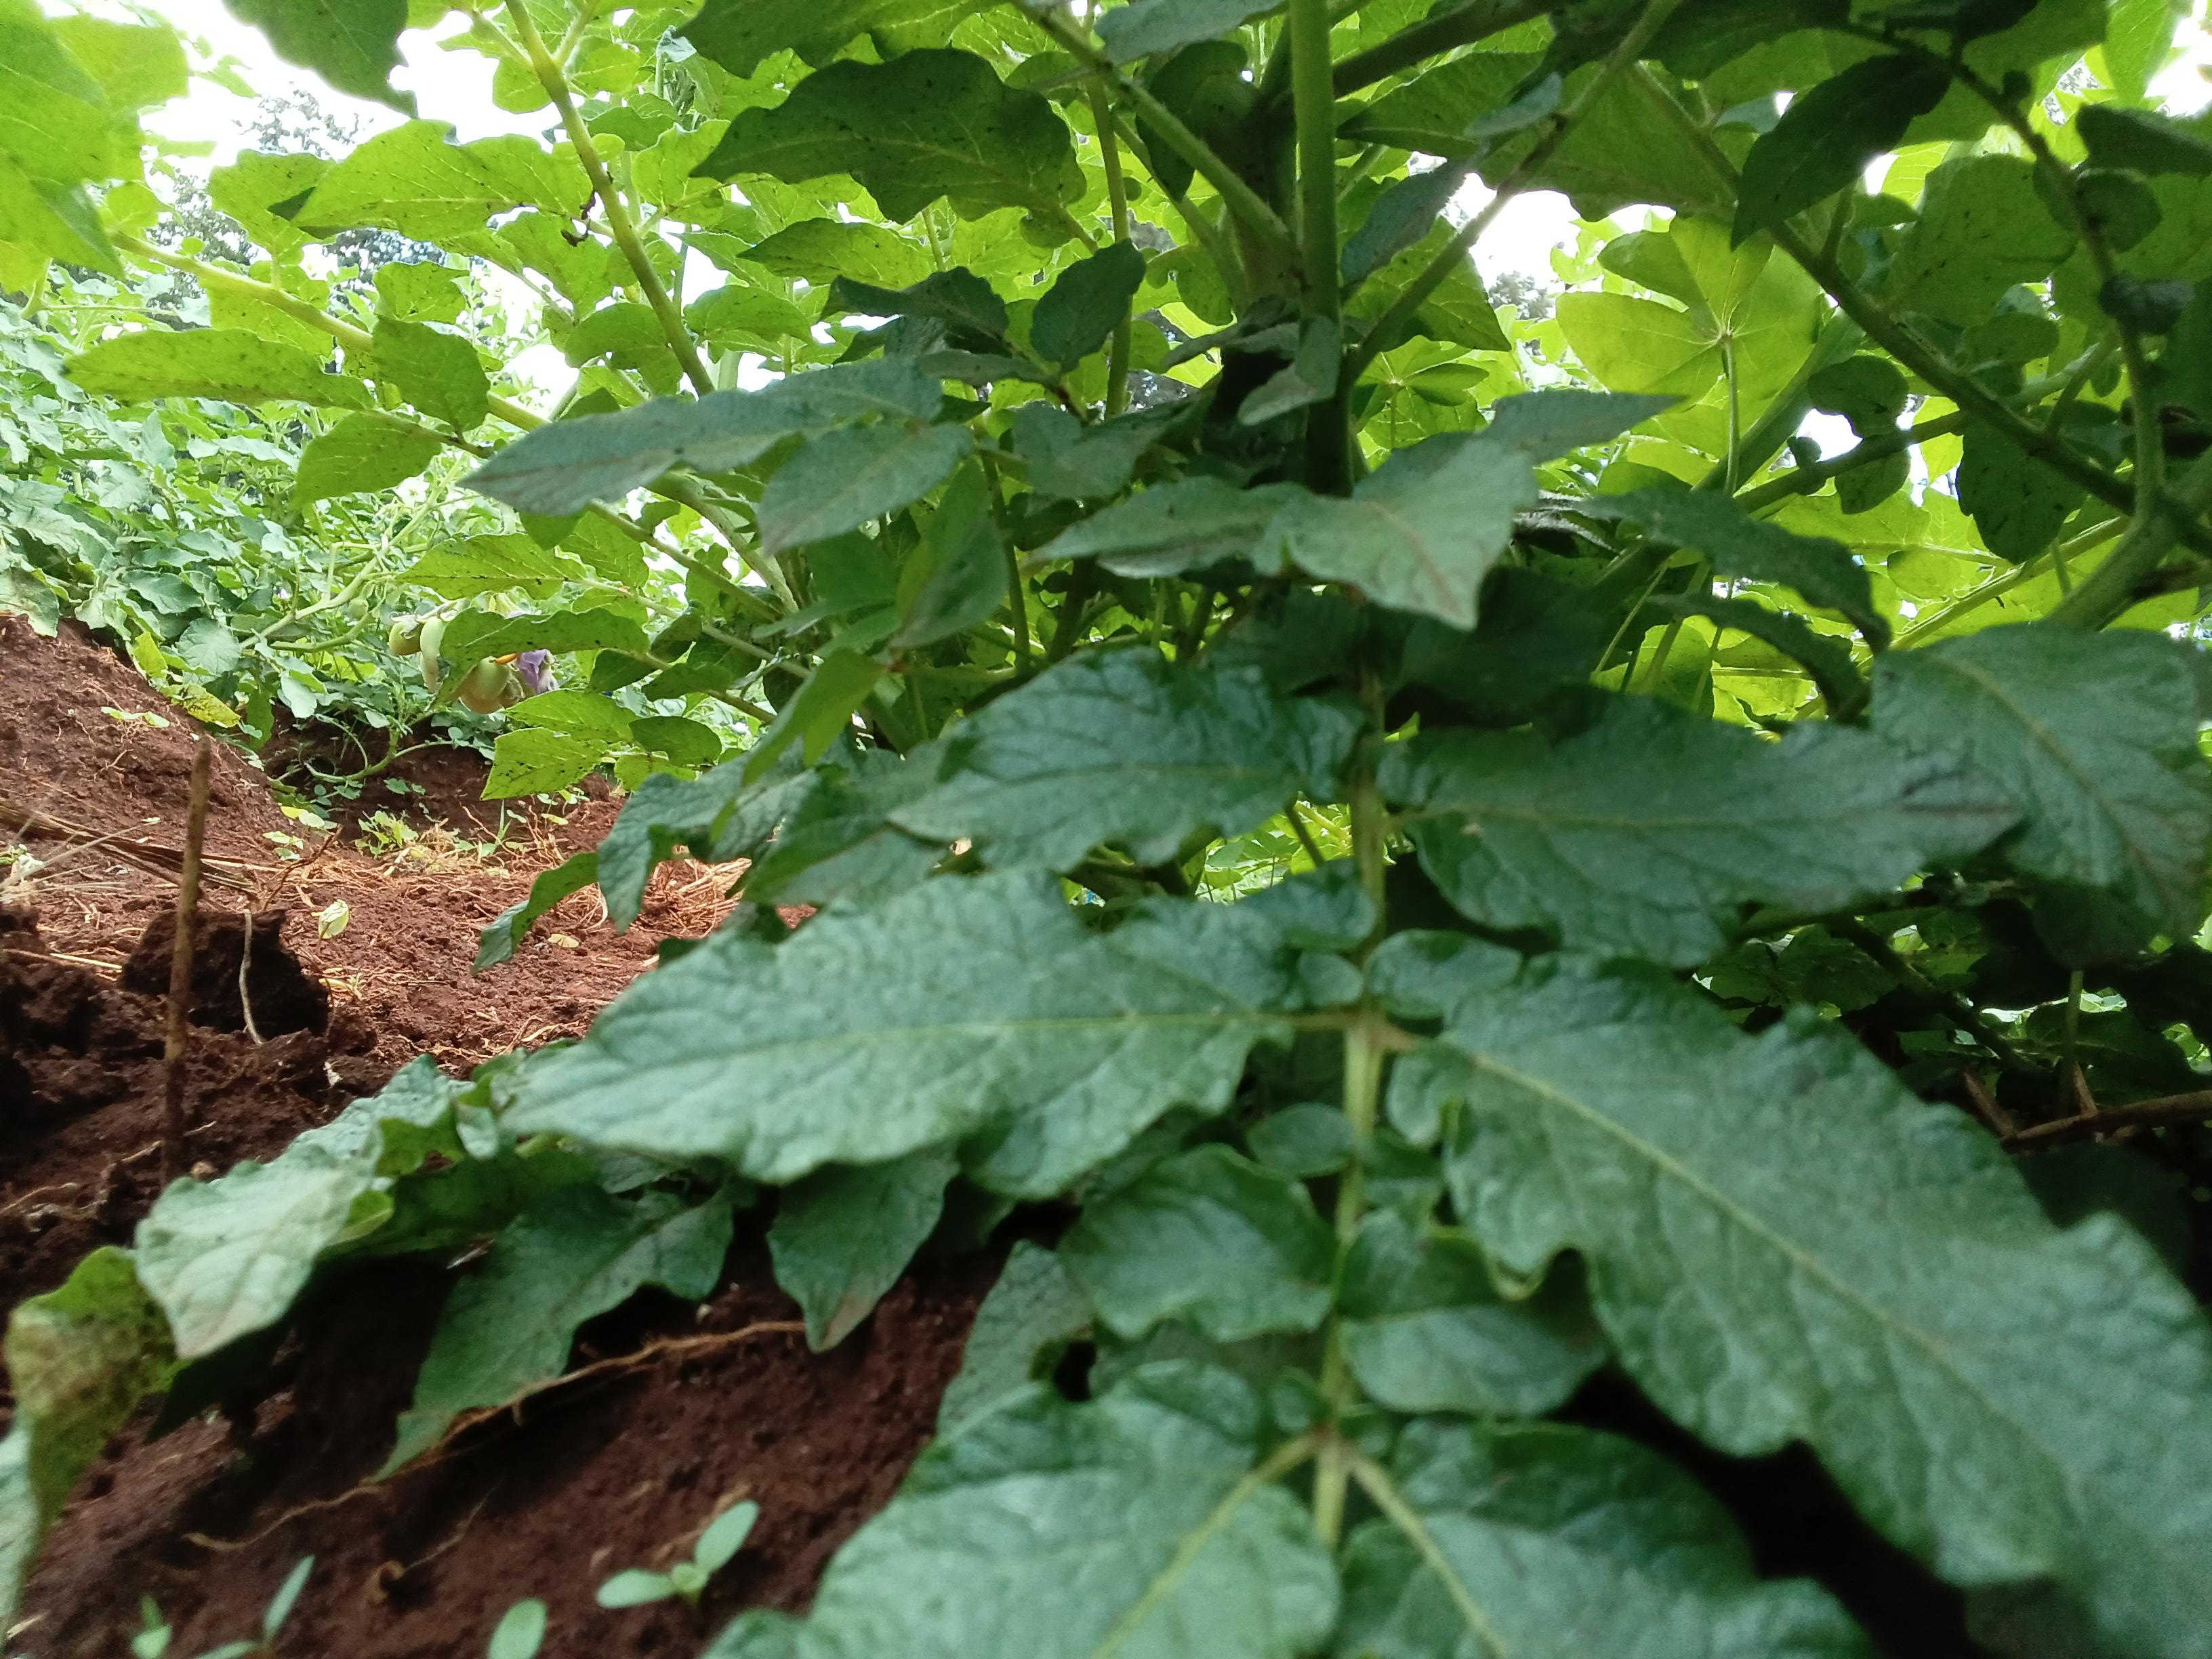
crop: potato
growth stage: flowering
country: Kenya
